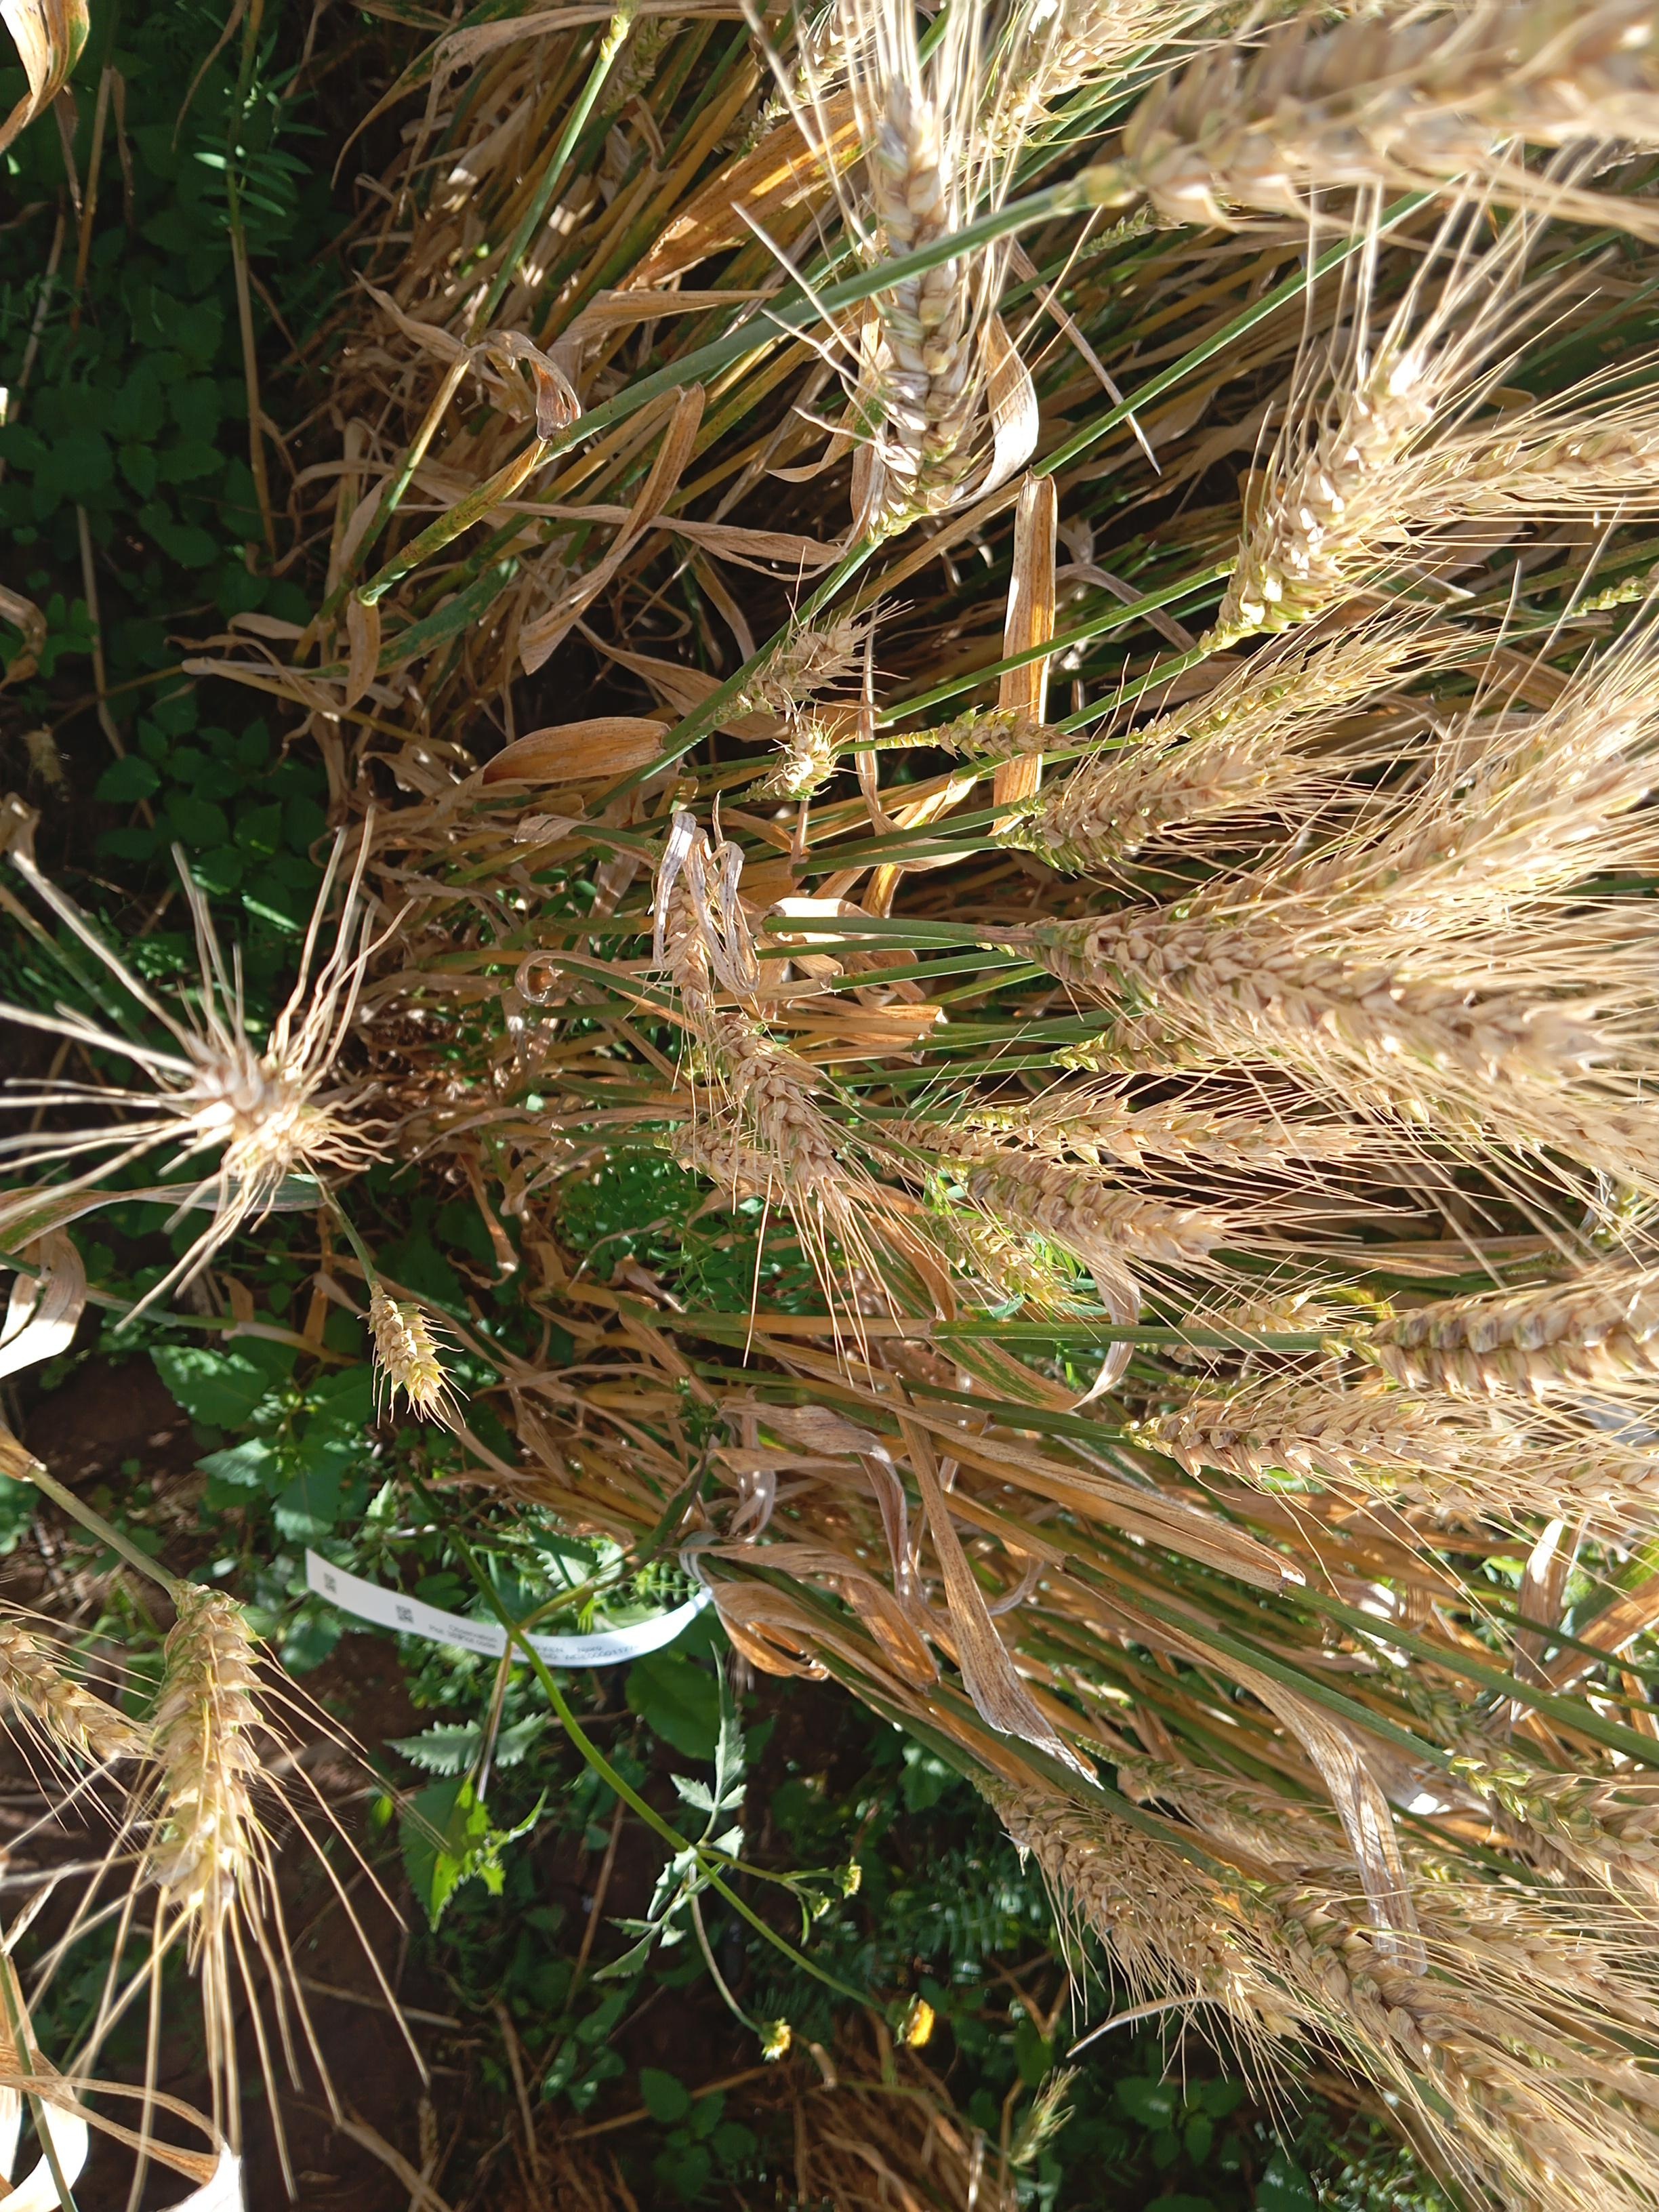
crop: wheat
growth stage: maturity
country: Kenya
